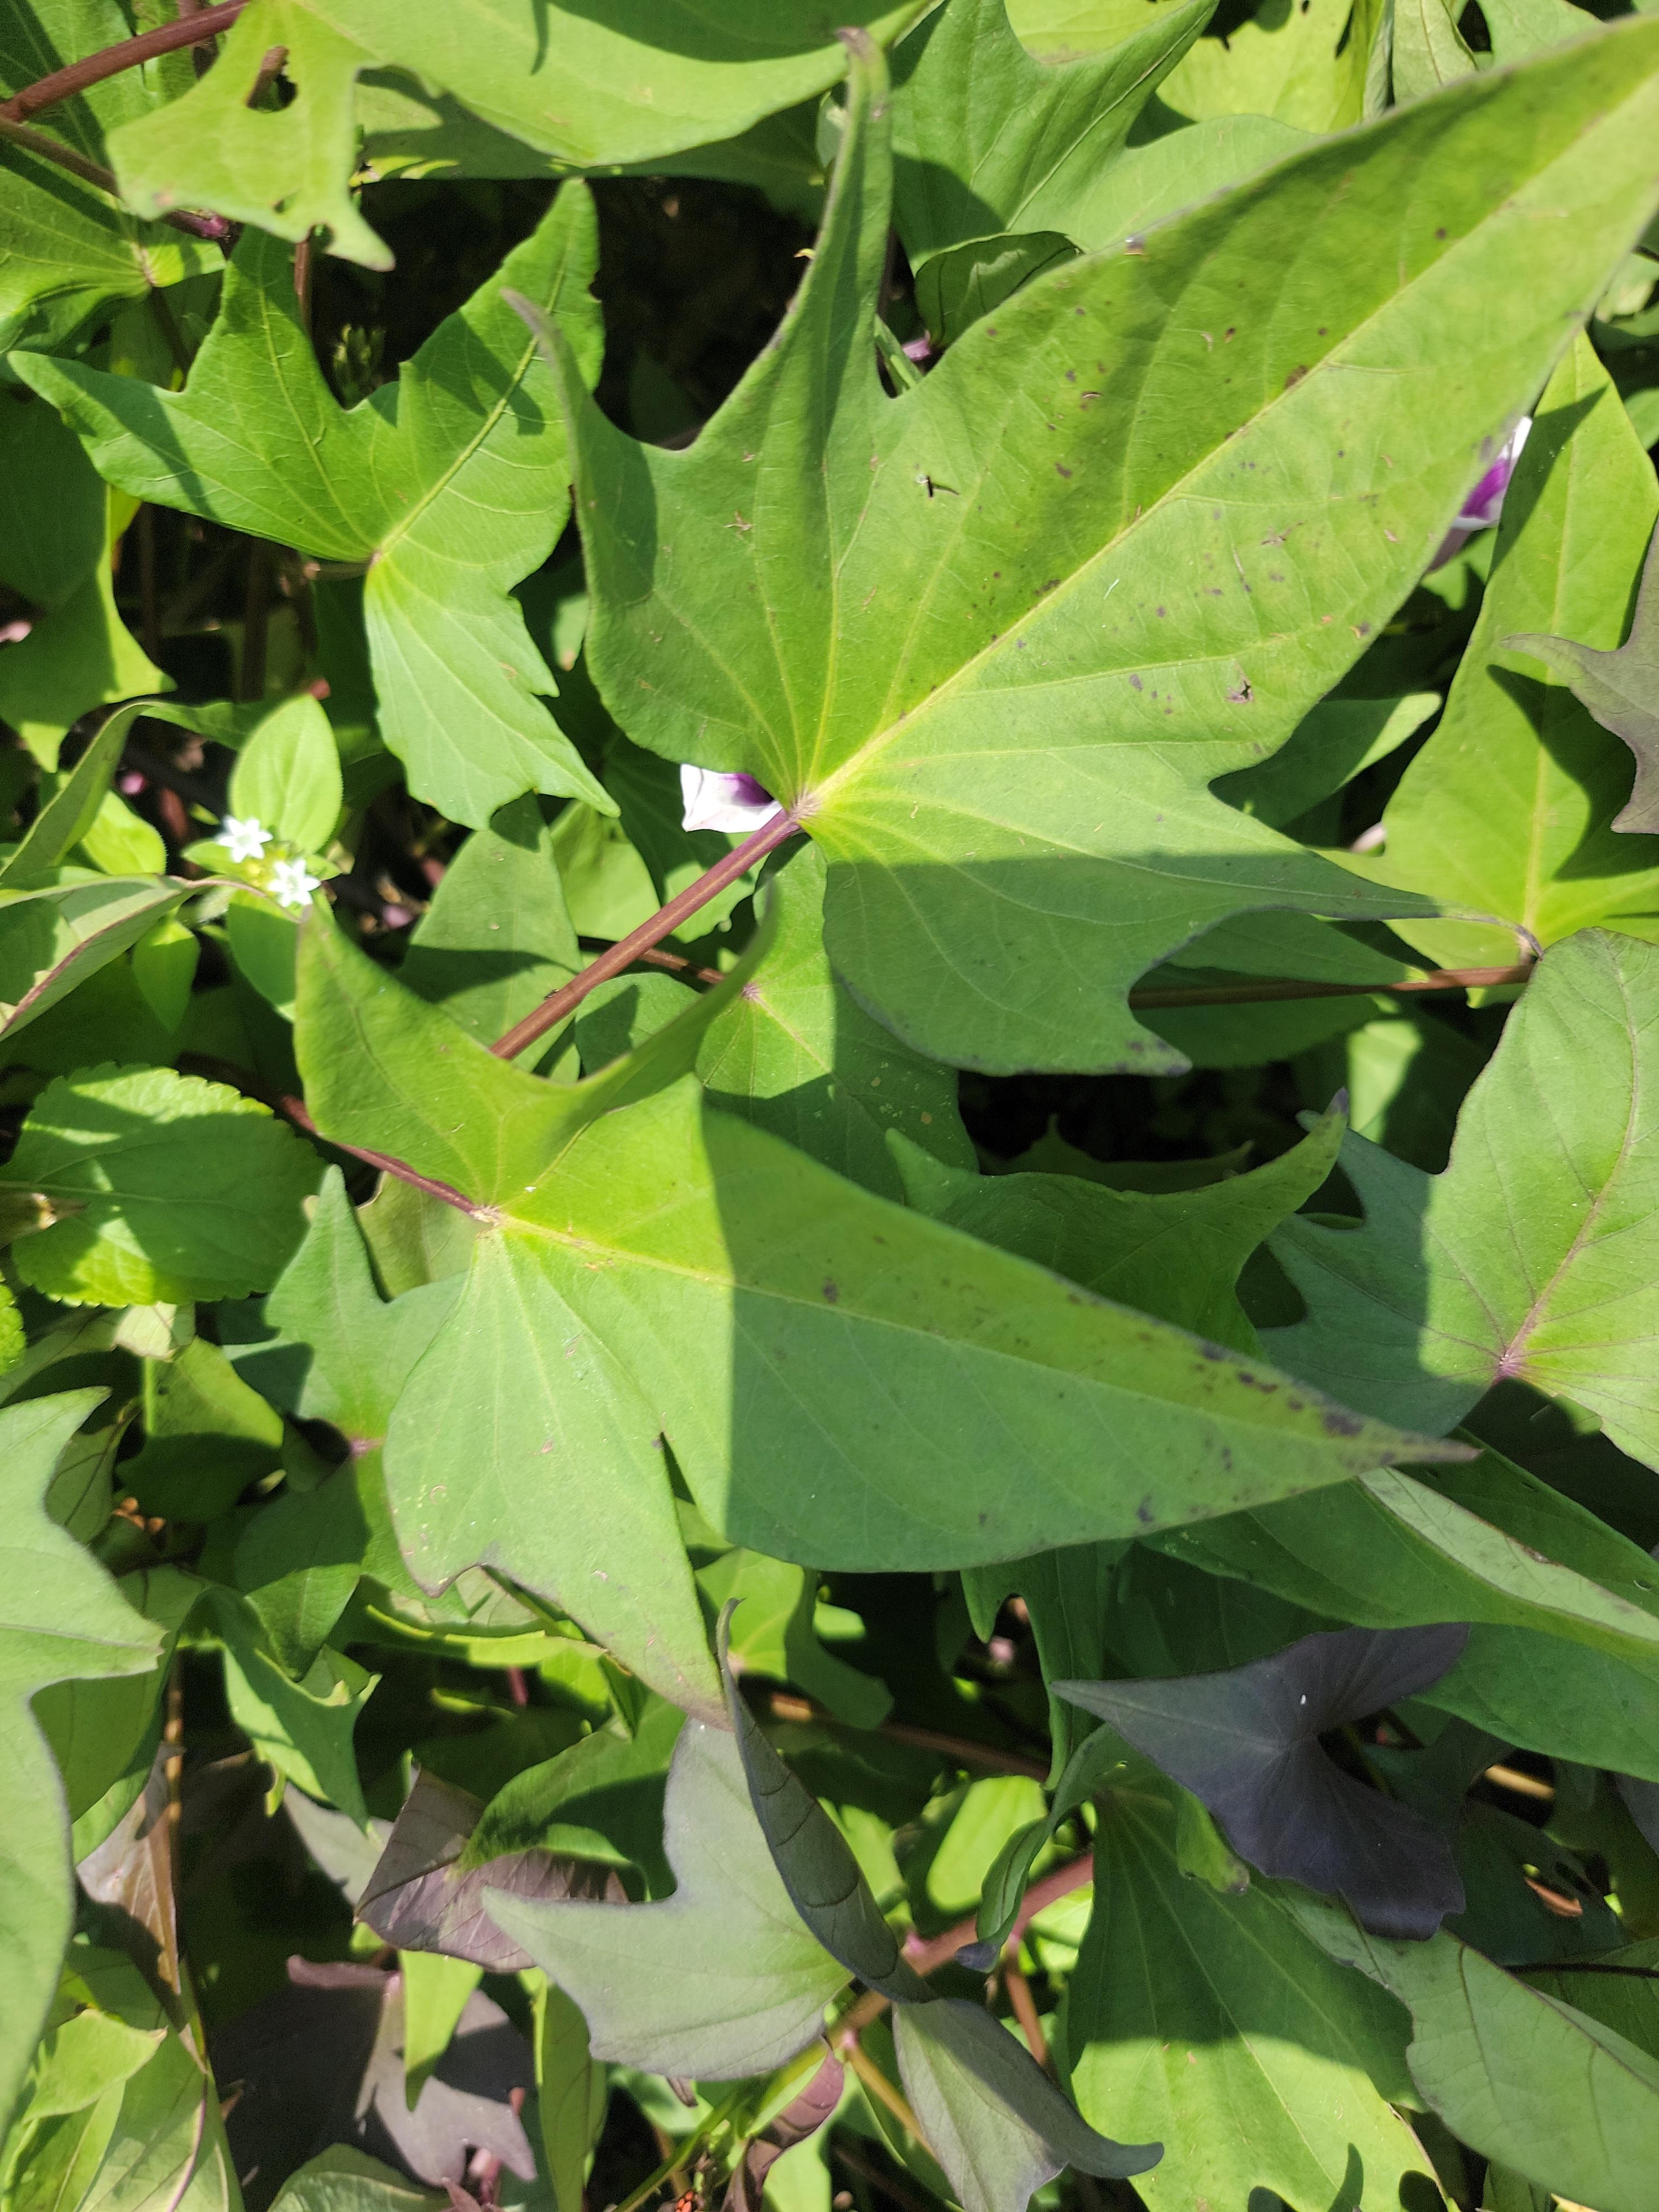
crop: sweet potato
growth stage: flowering
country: Tanzania
